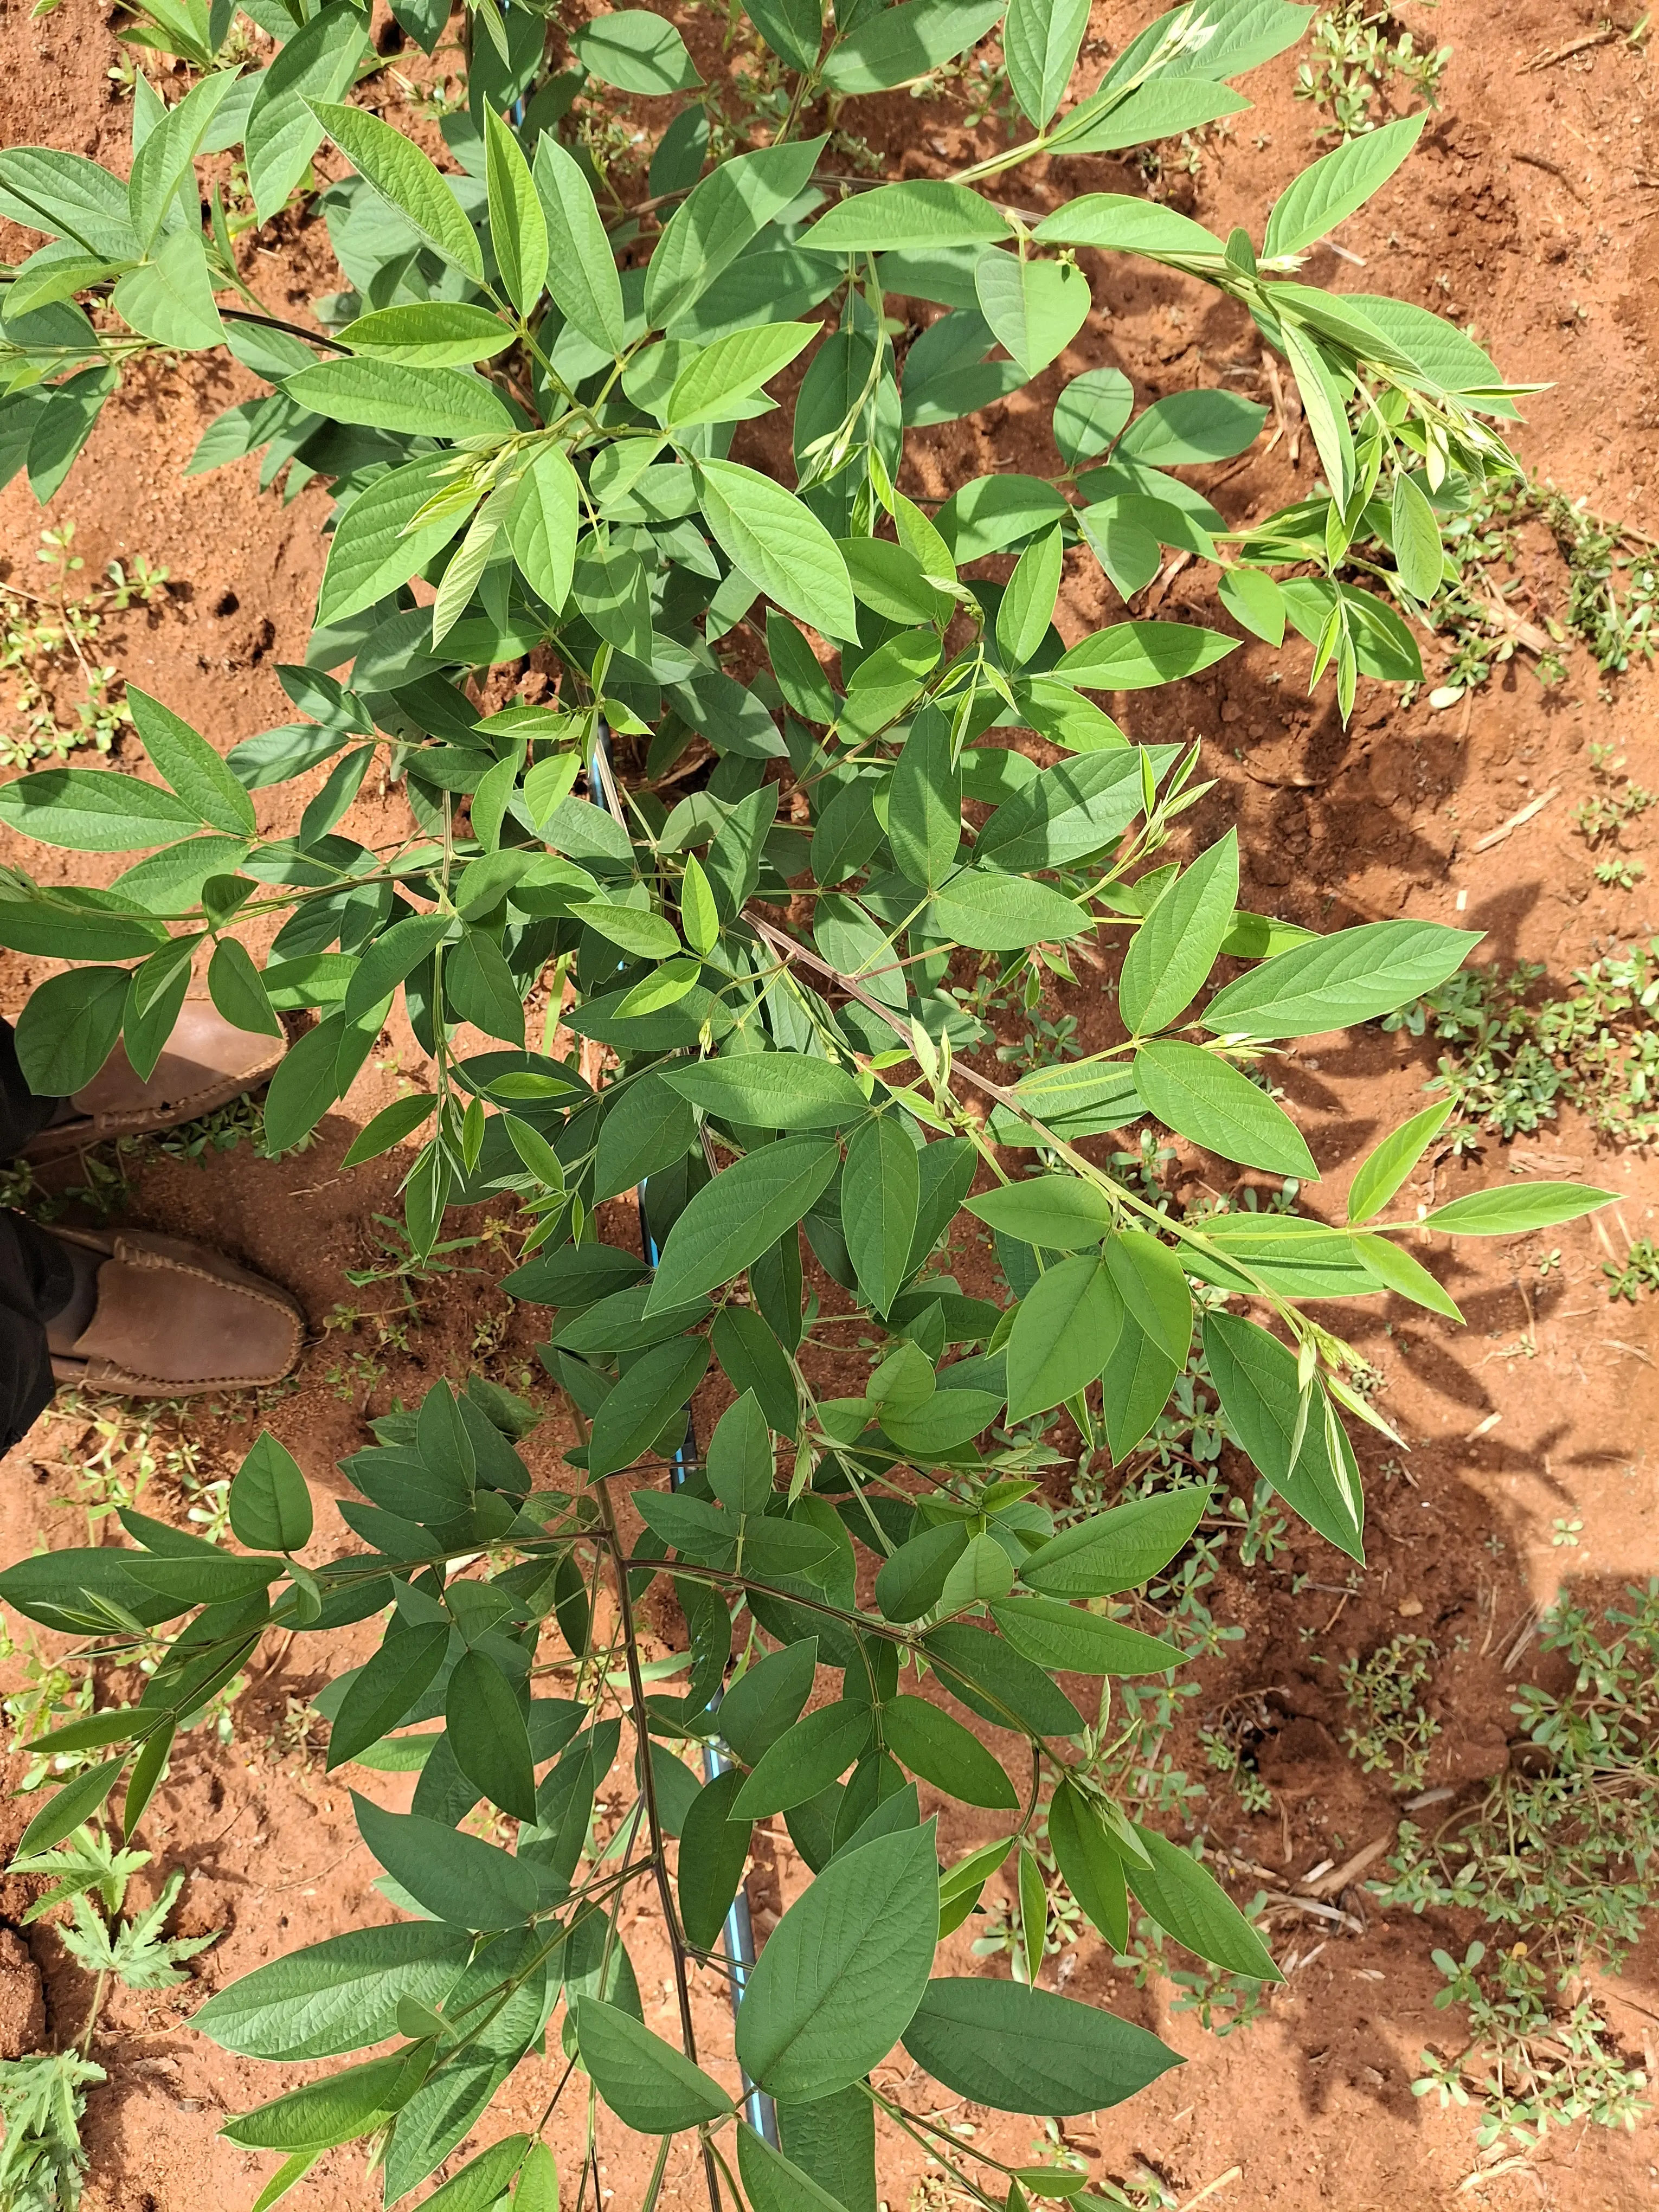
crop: pigeonpea
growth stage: vegetative
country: Kenya
